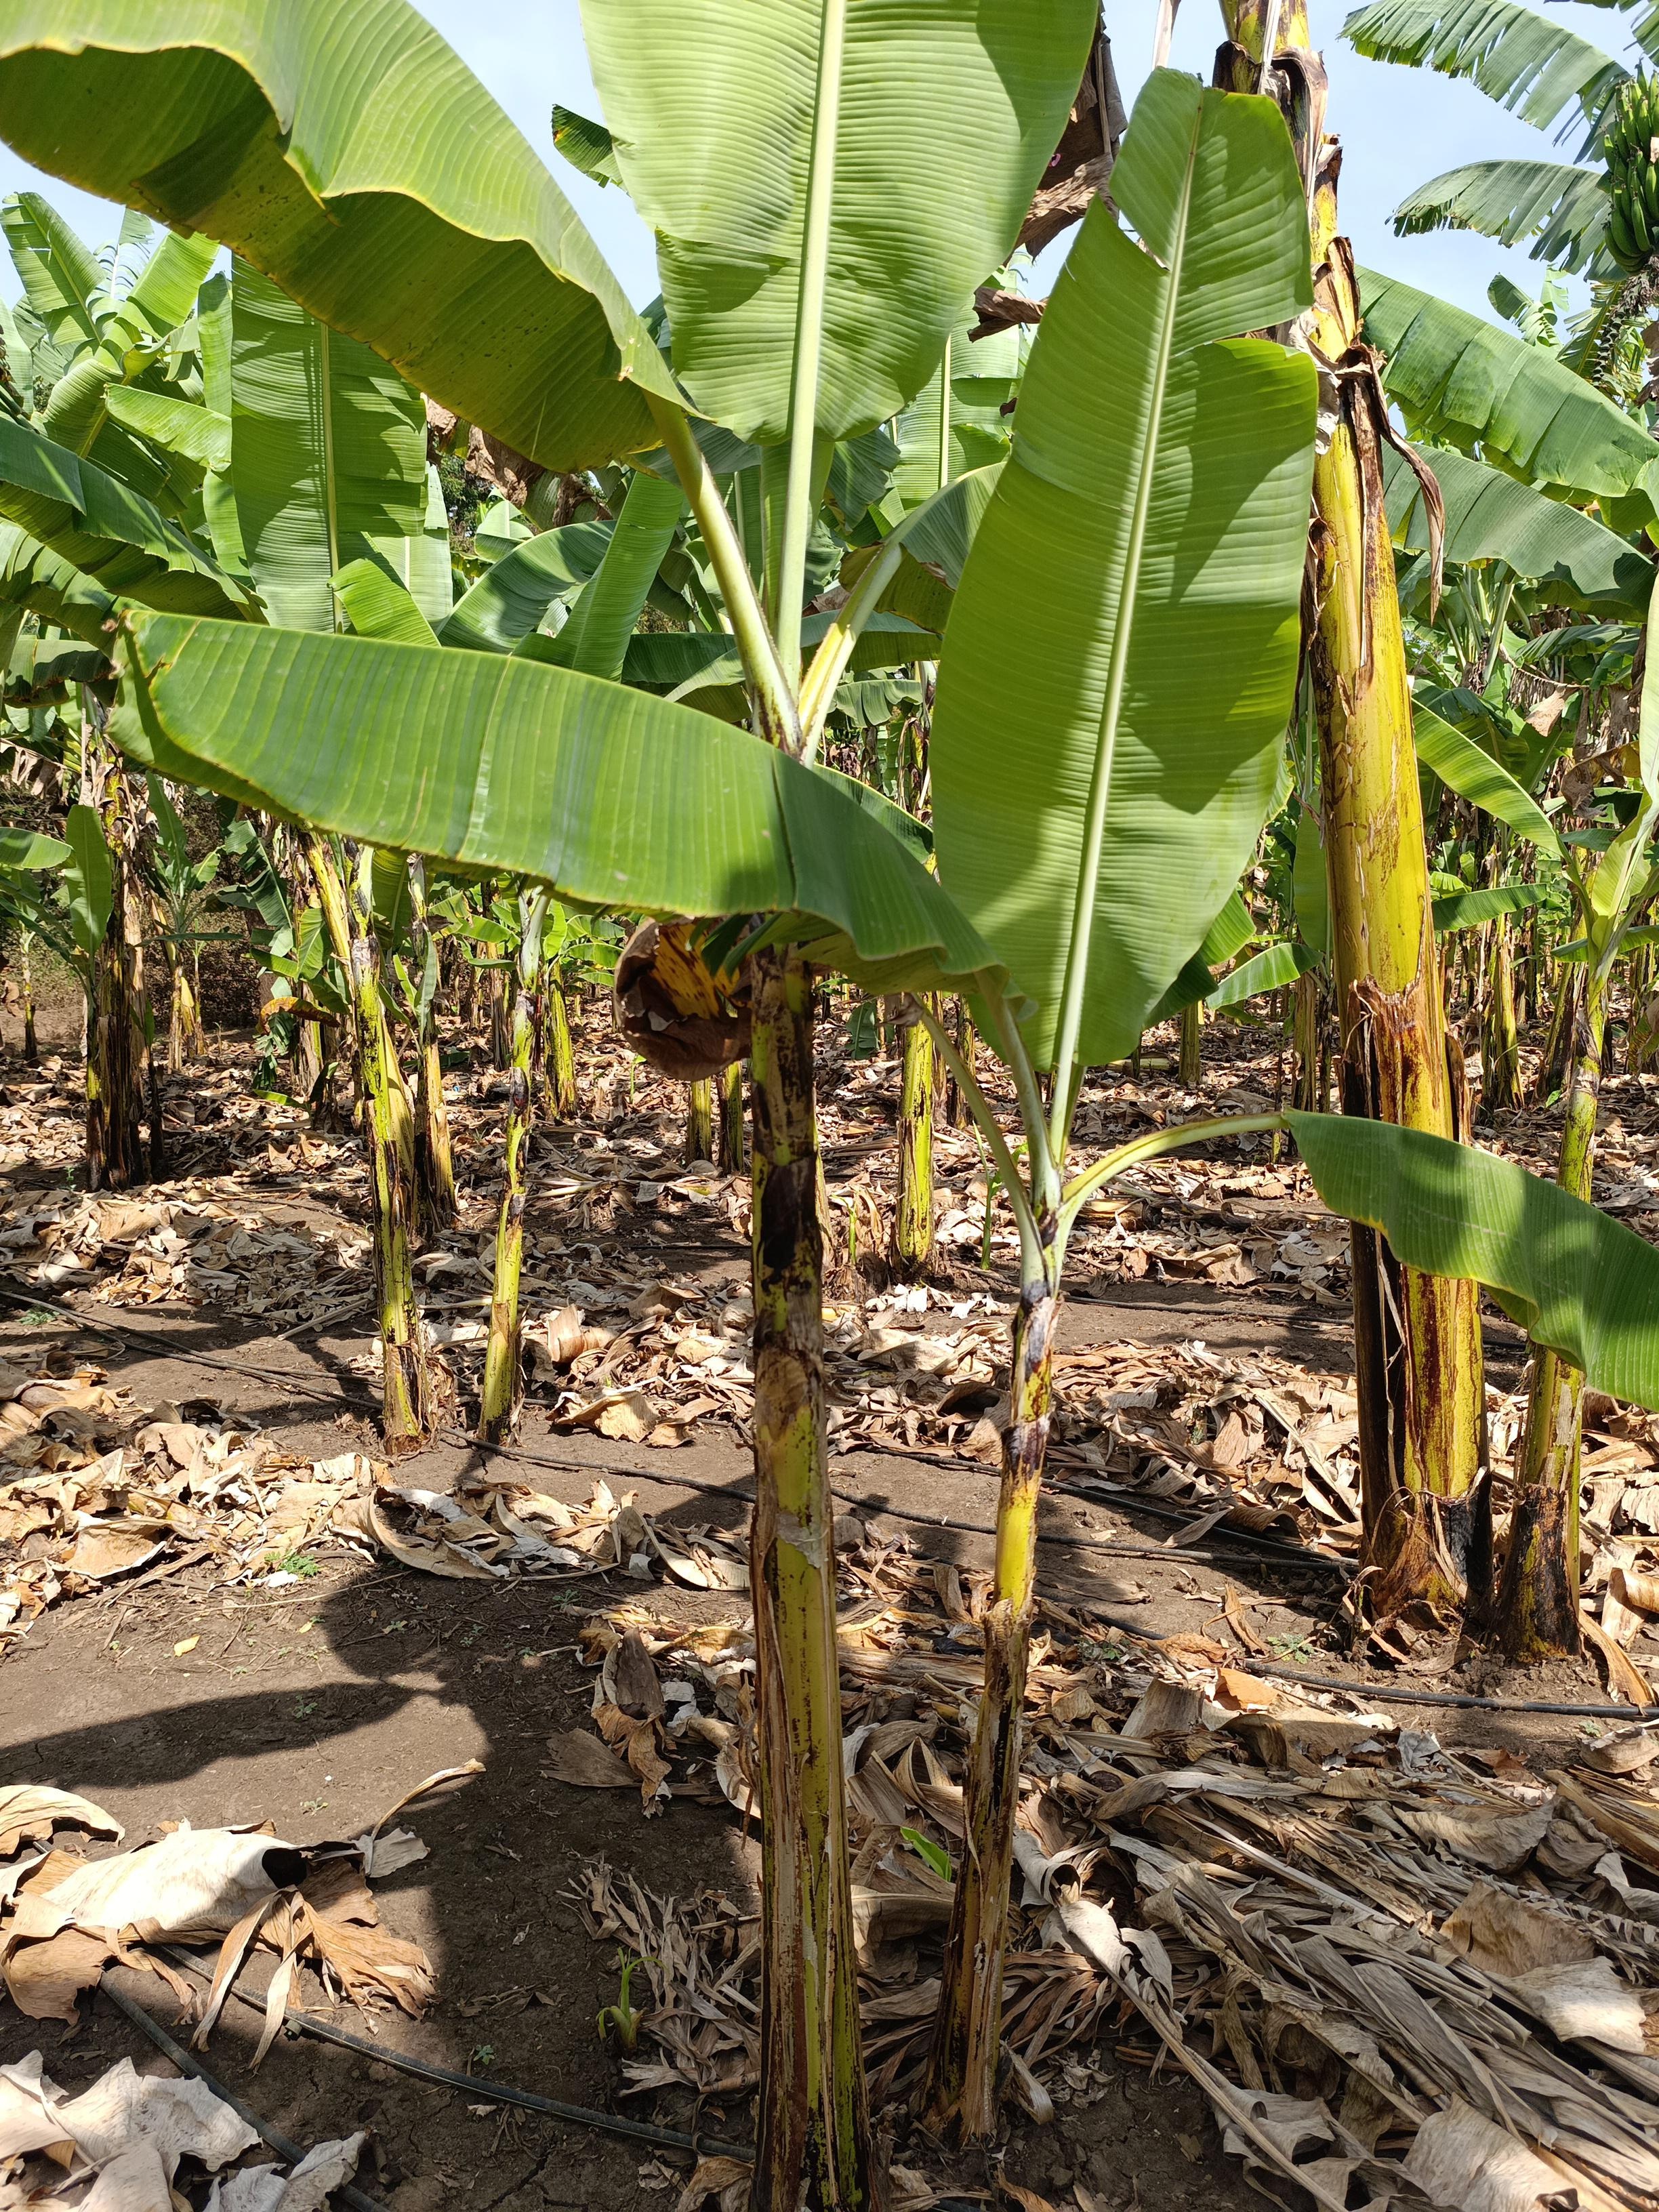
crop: banana
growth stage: vegetative
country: Tanzania
